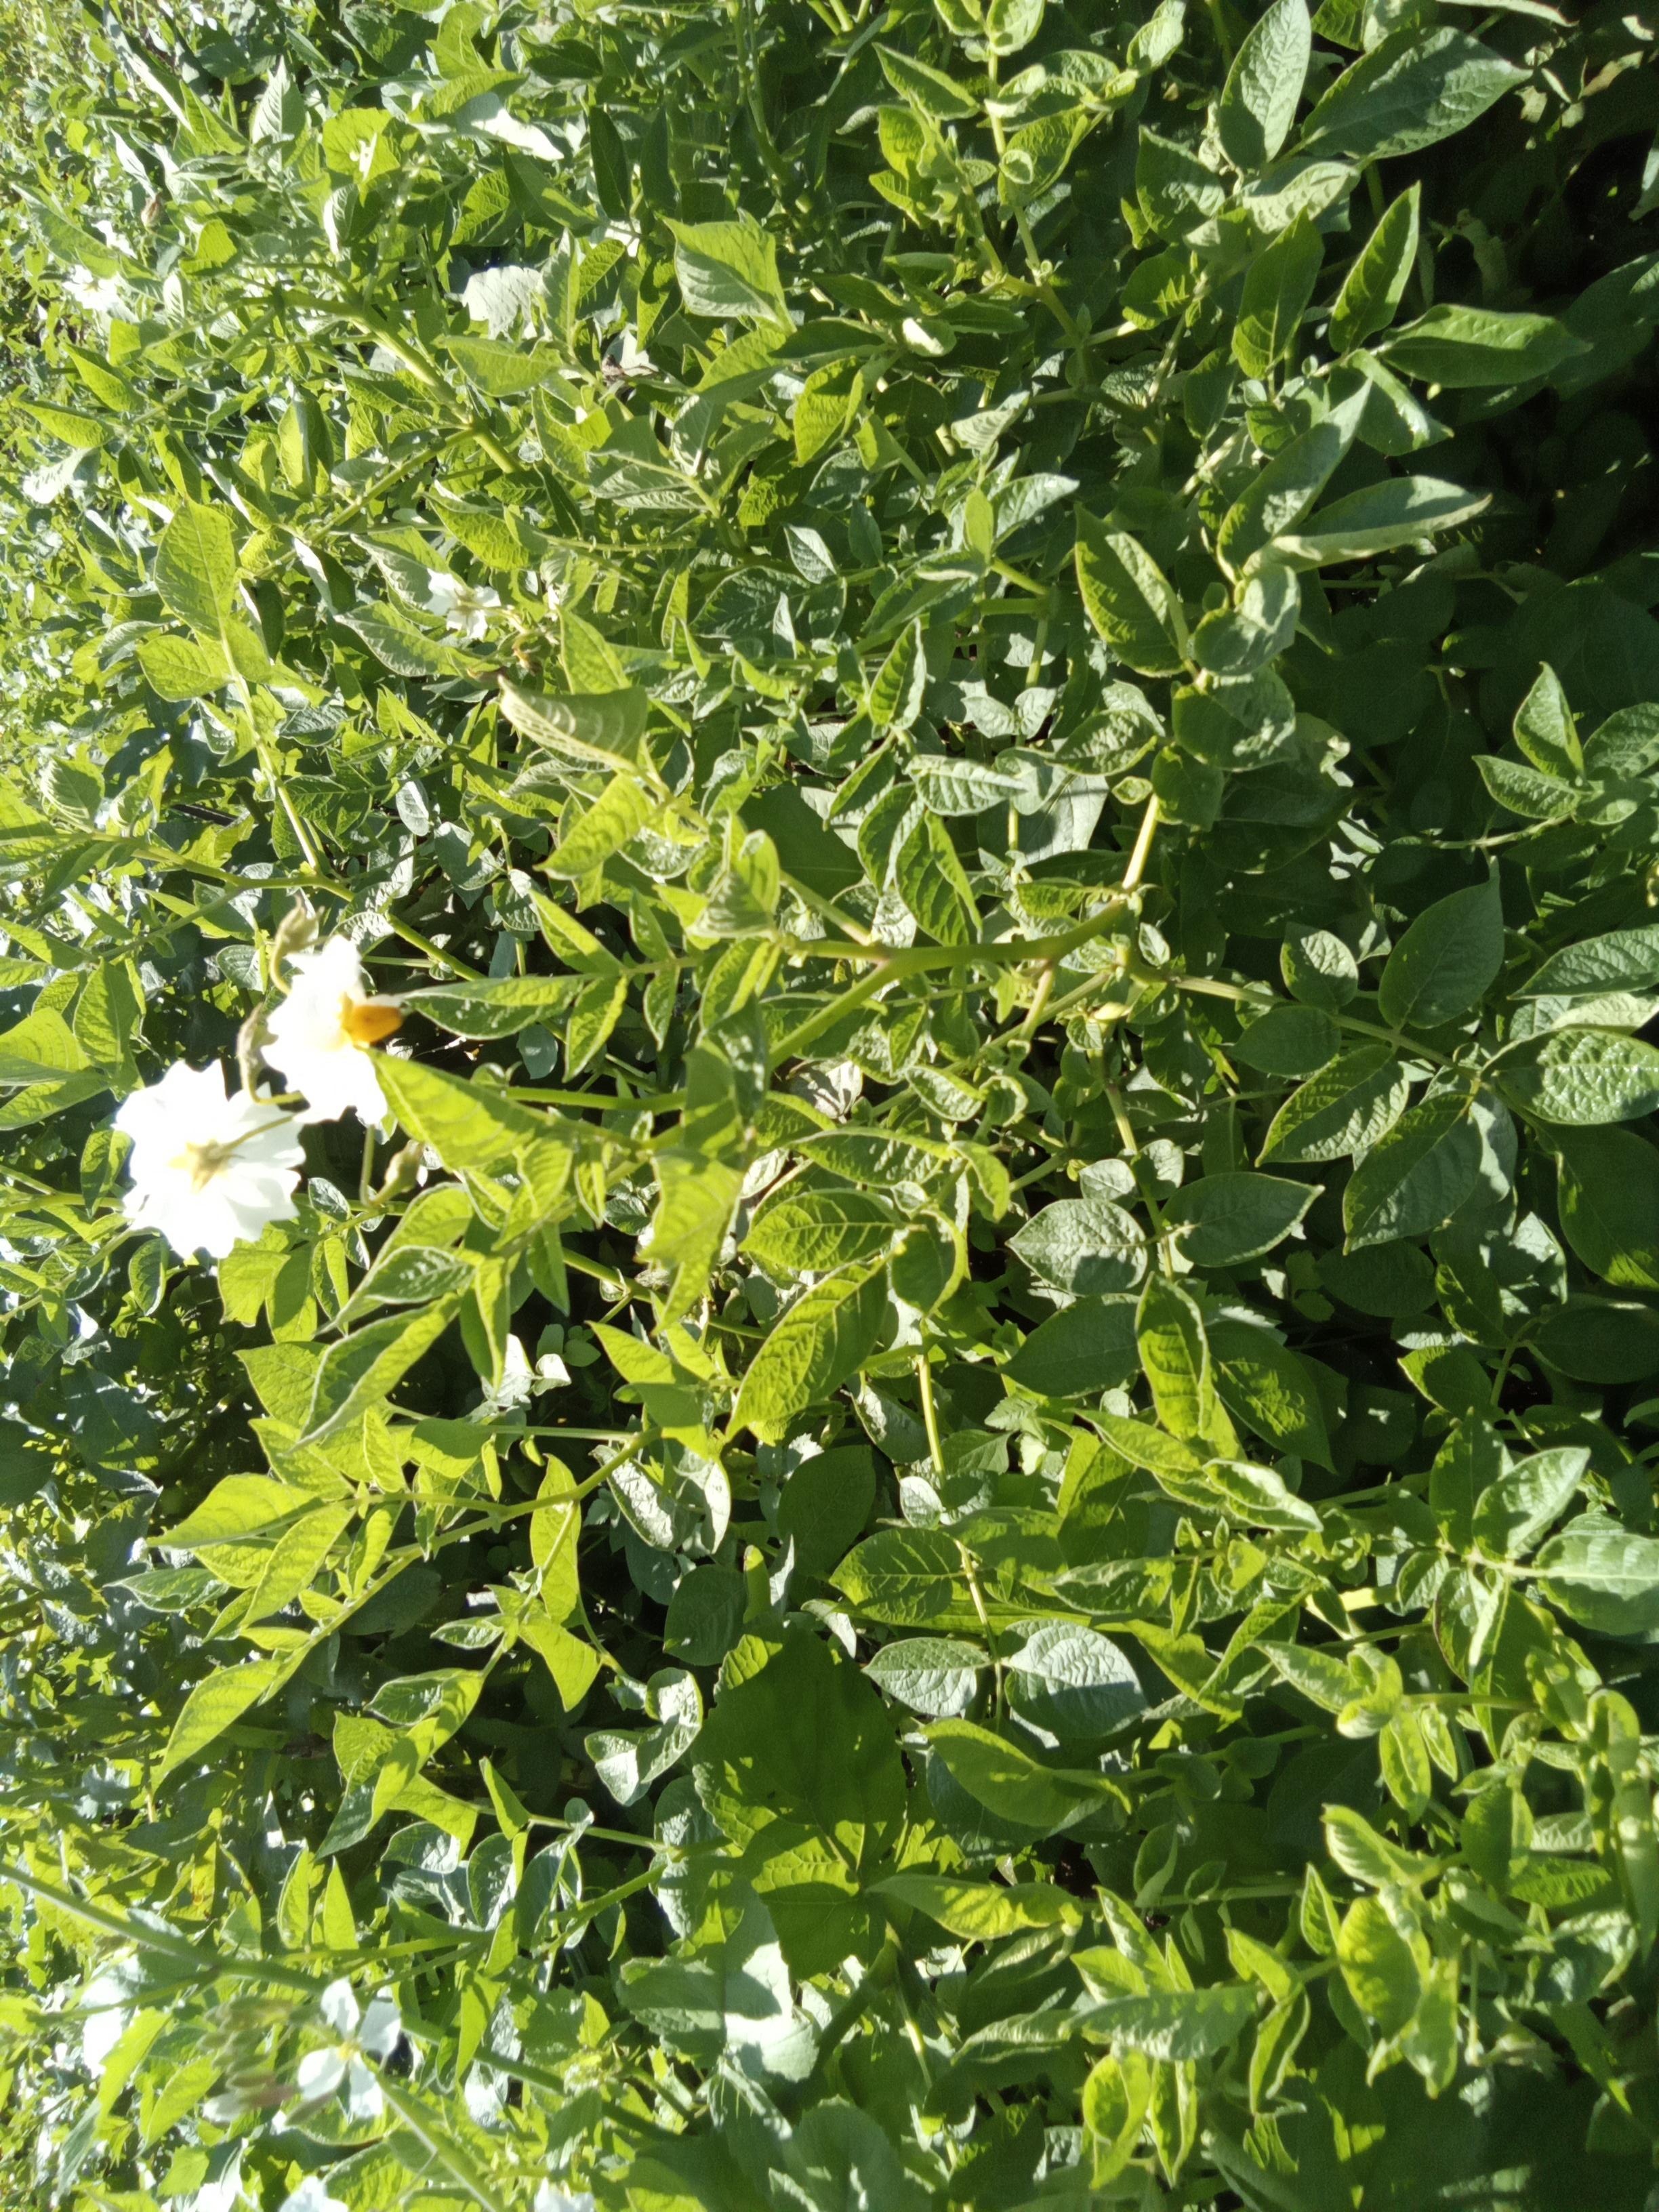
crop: potato
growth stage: flowering
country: Kenya
